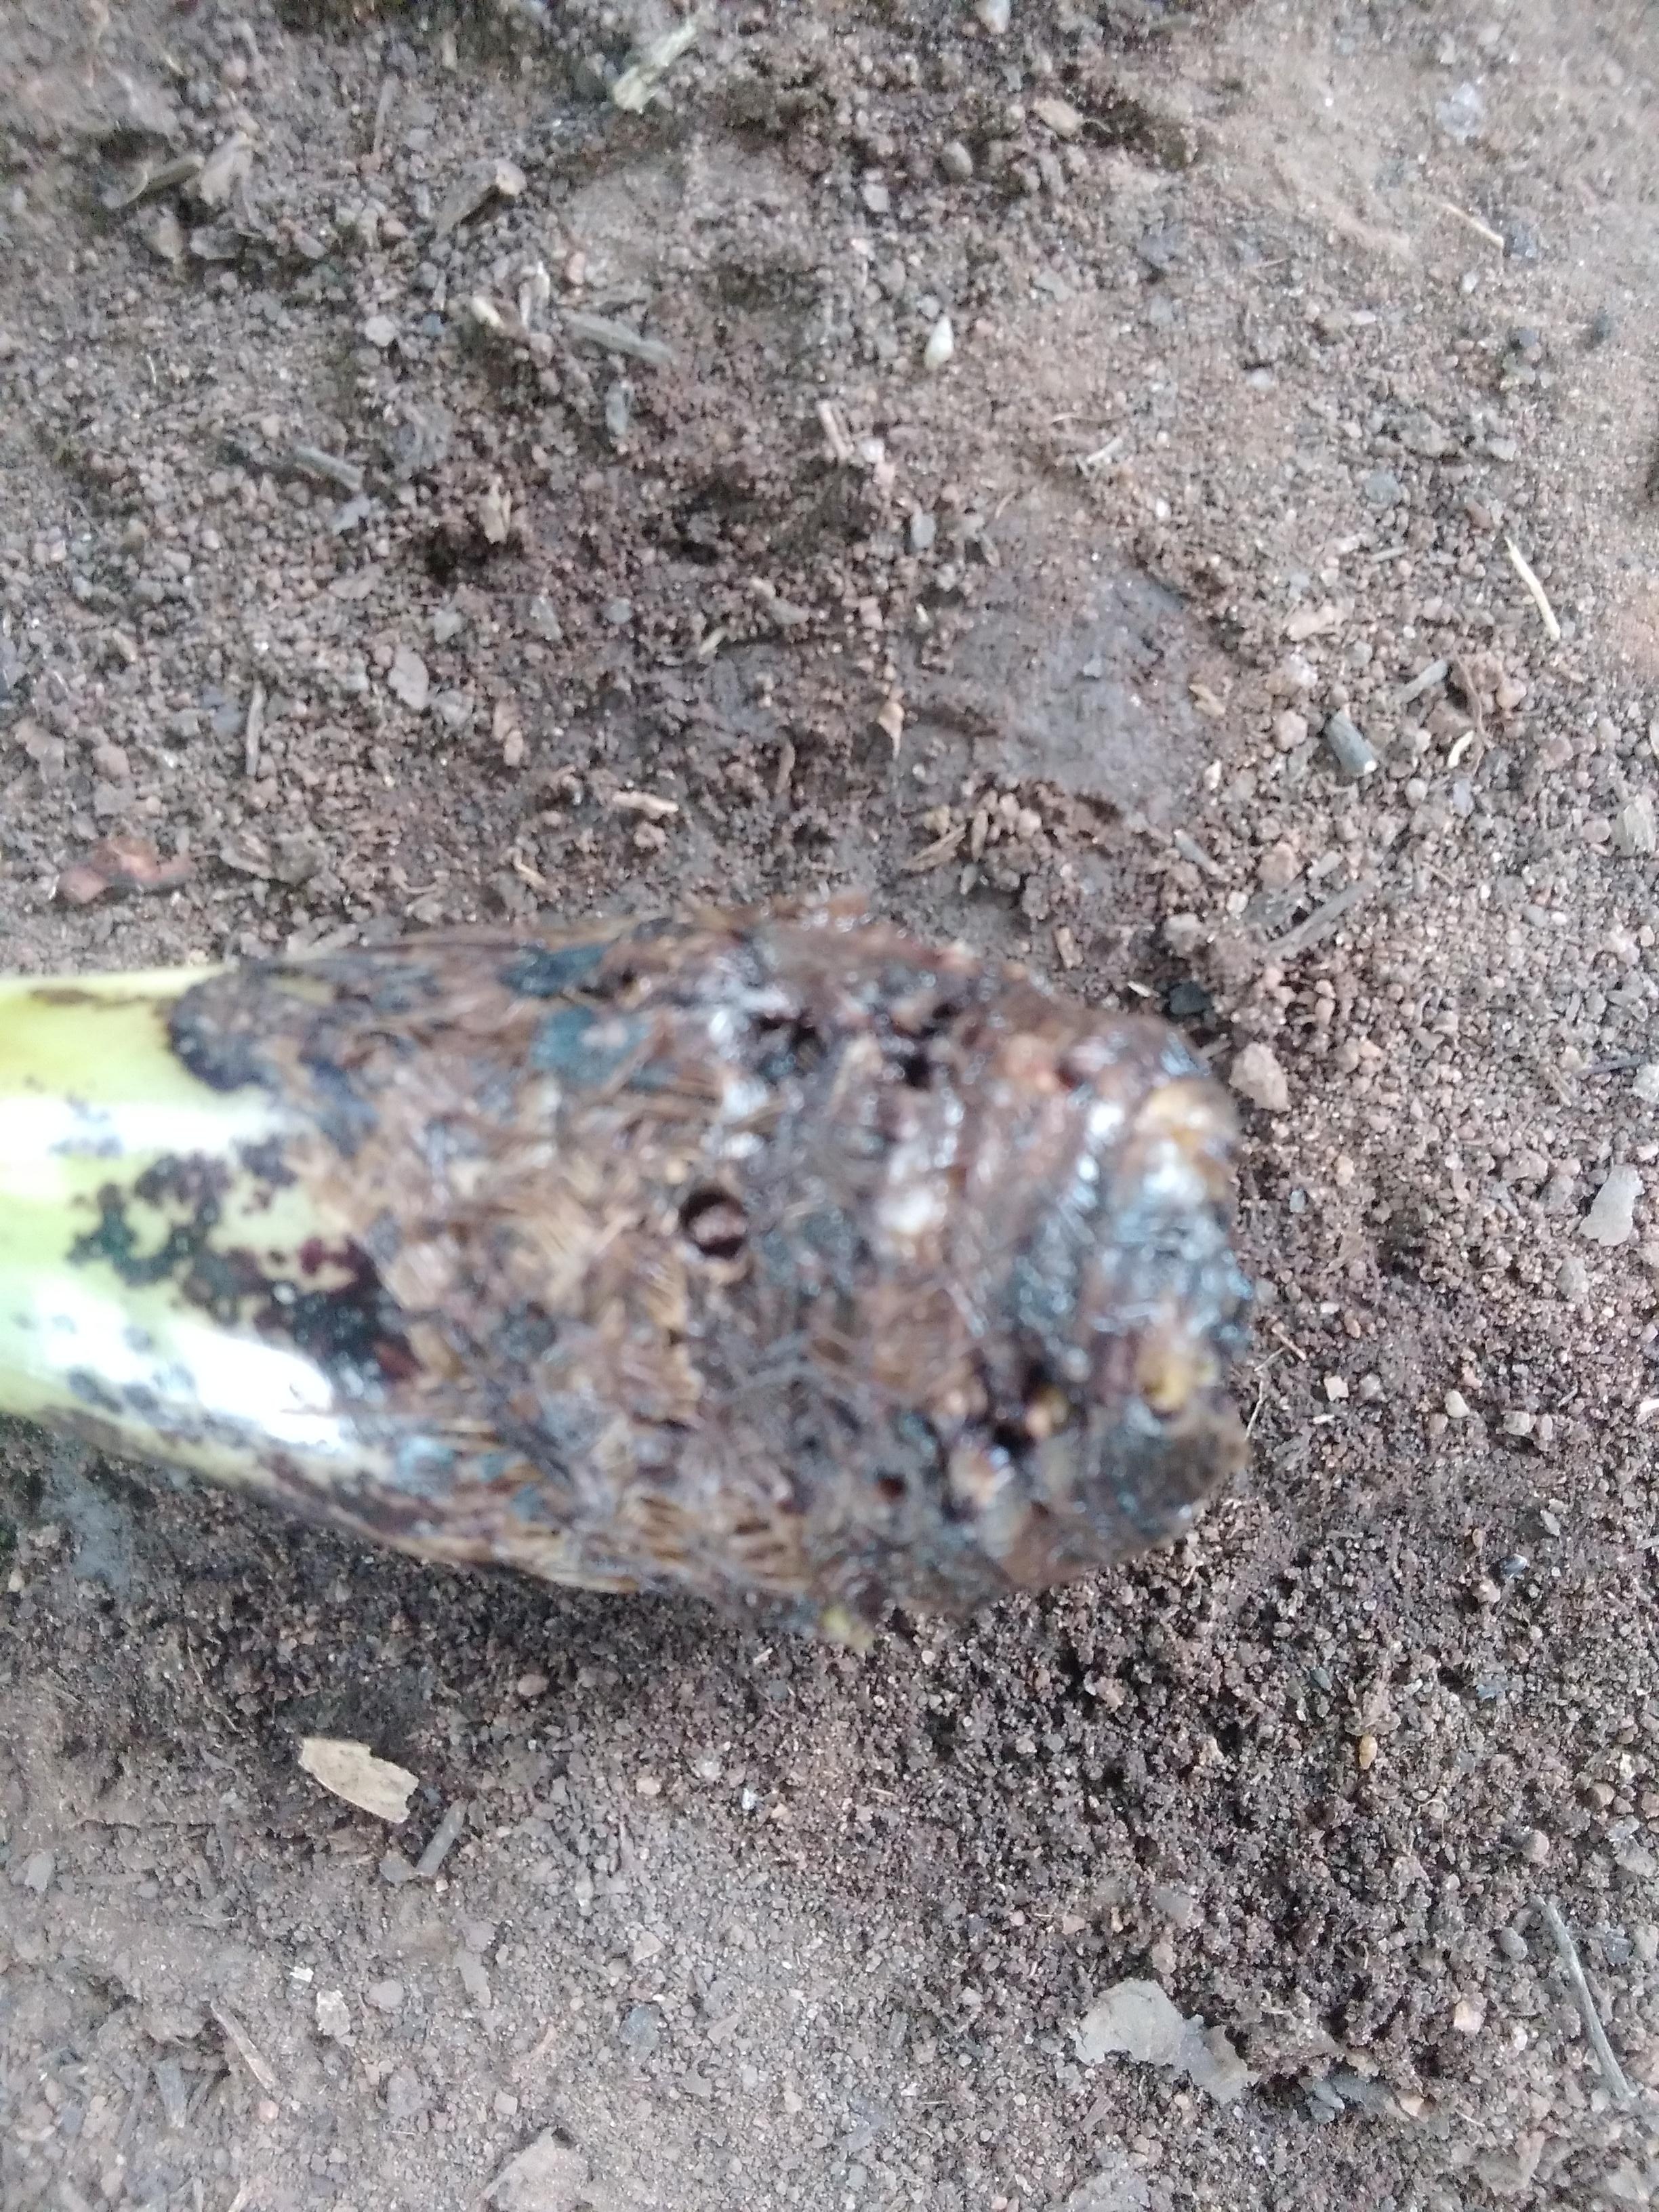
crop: banana
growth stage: vegetative
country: Tanzania
